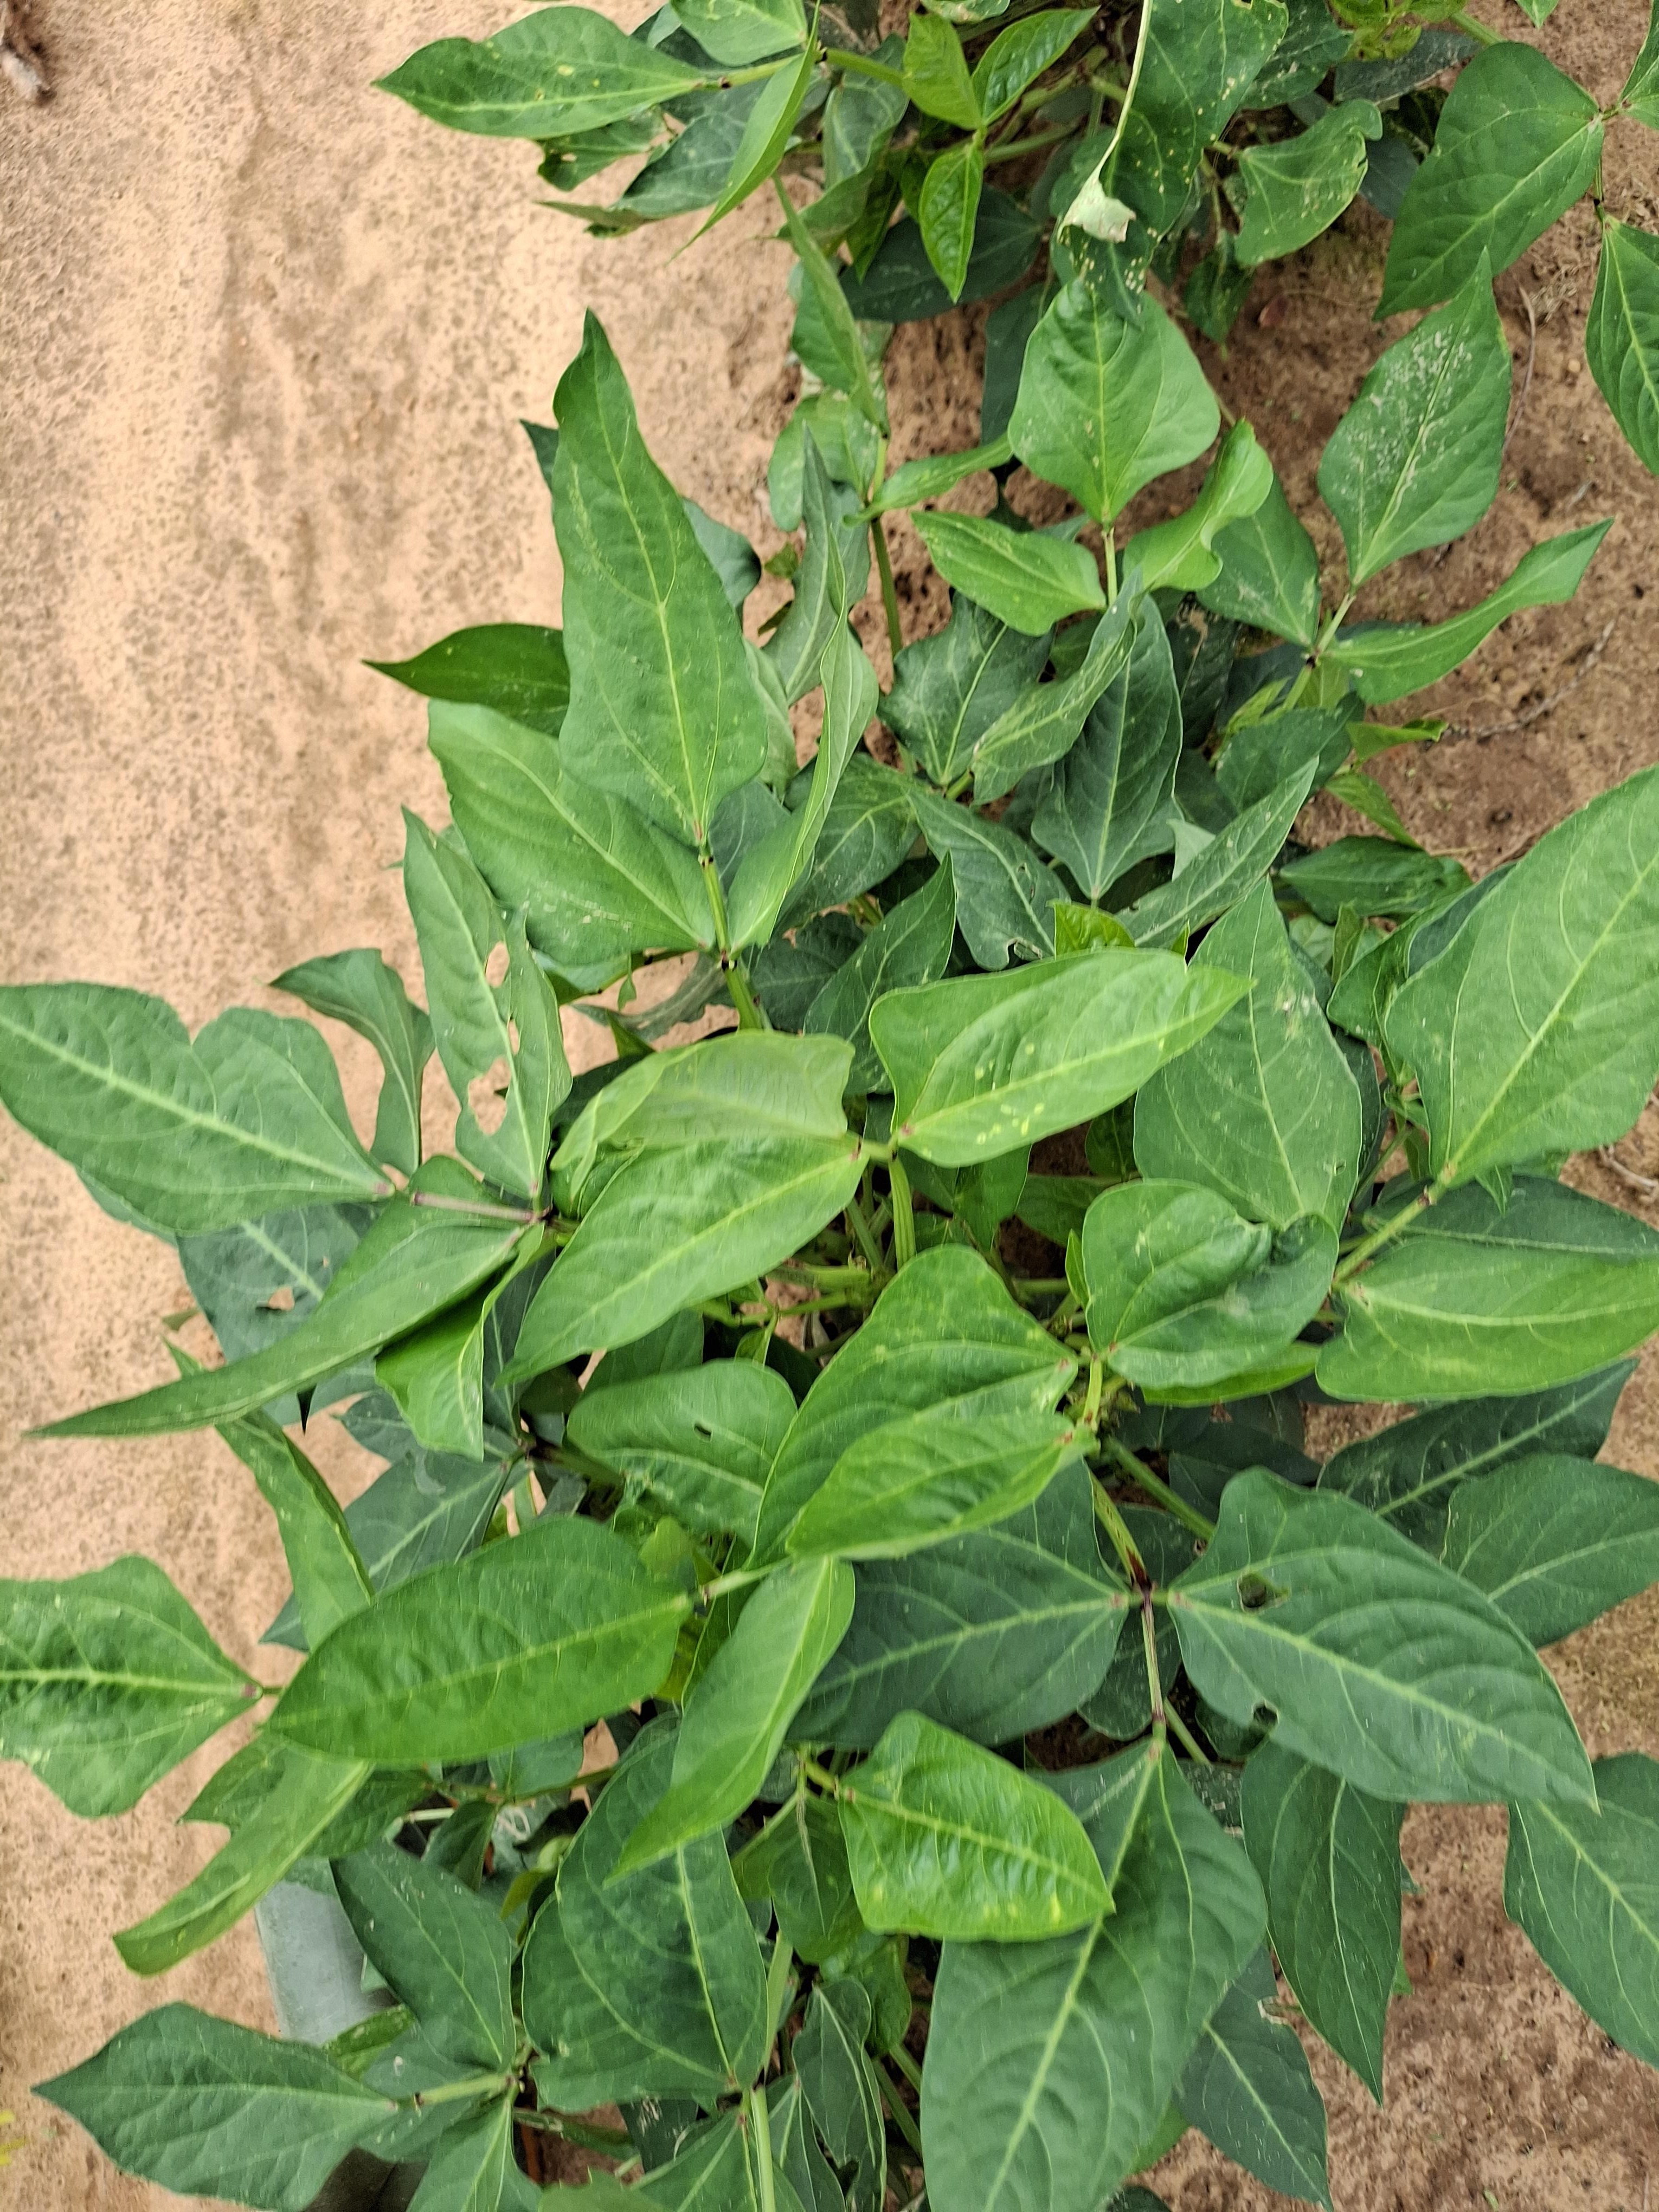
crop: cowpea
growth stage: vegetative
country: Nigeria
